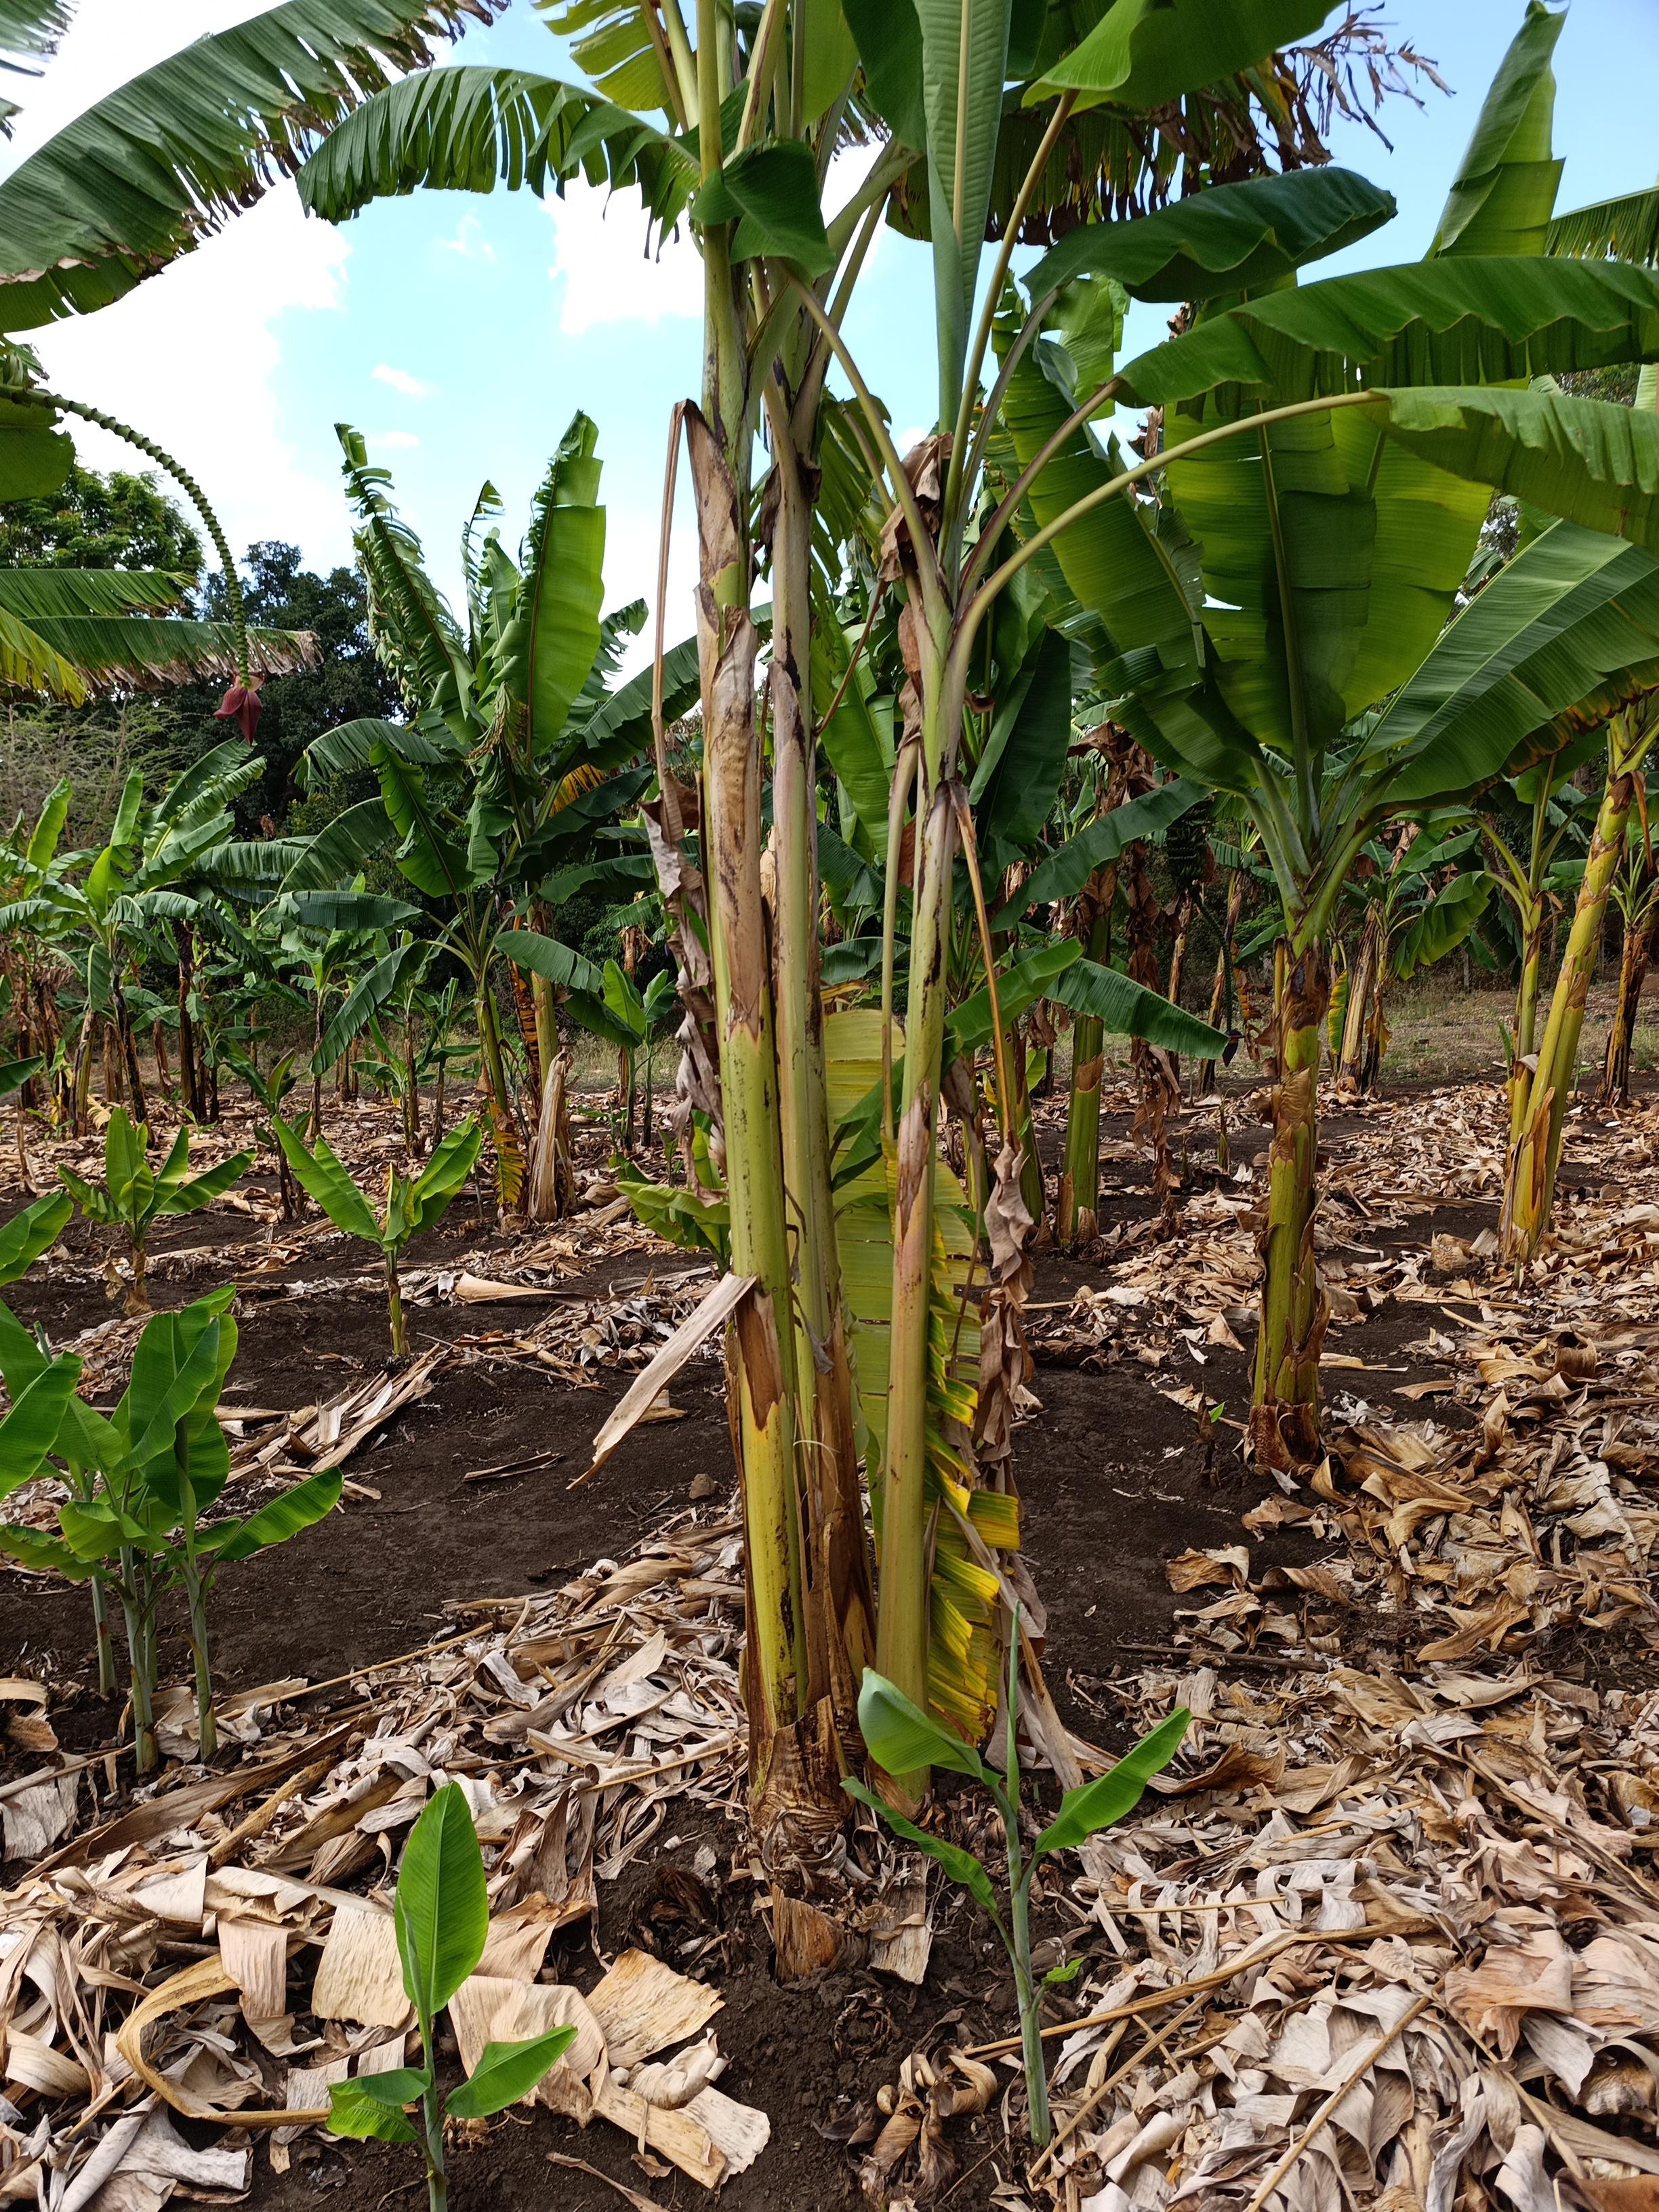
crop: banana
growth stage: development fruit
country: Tanzania
